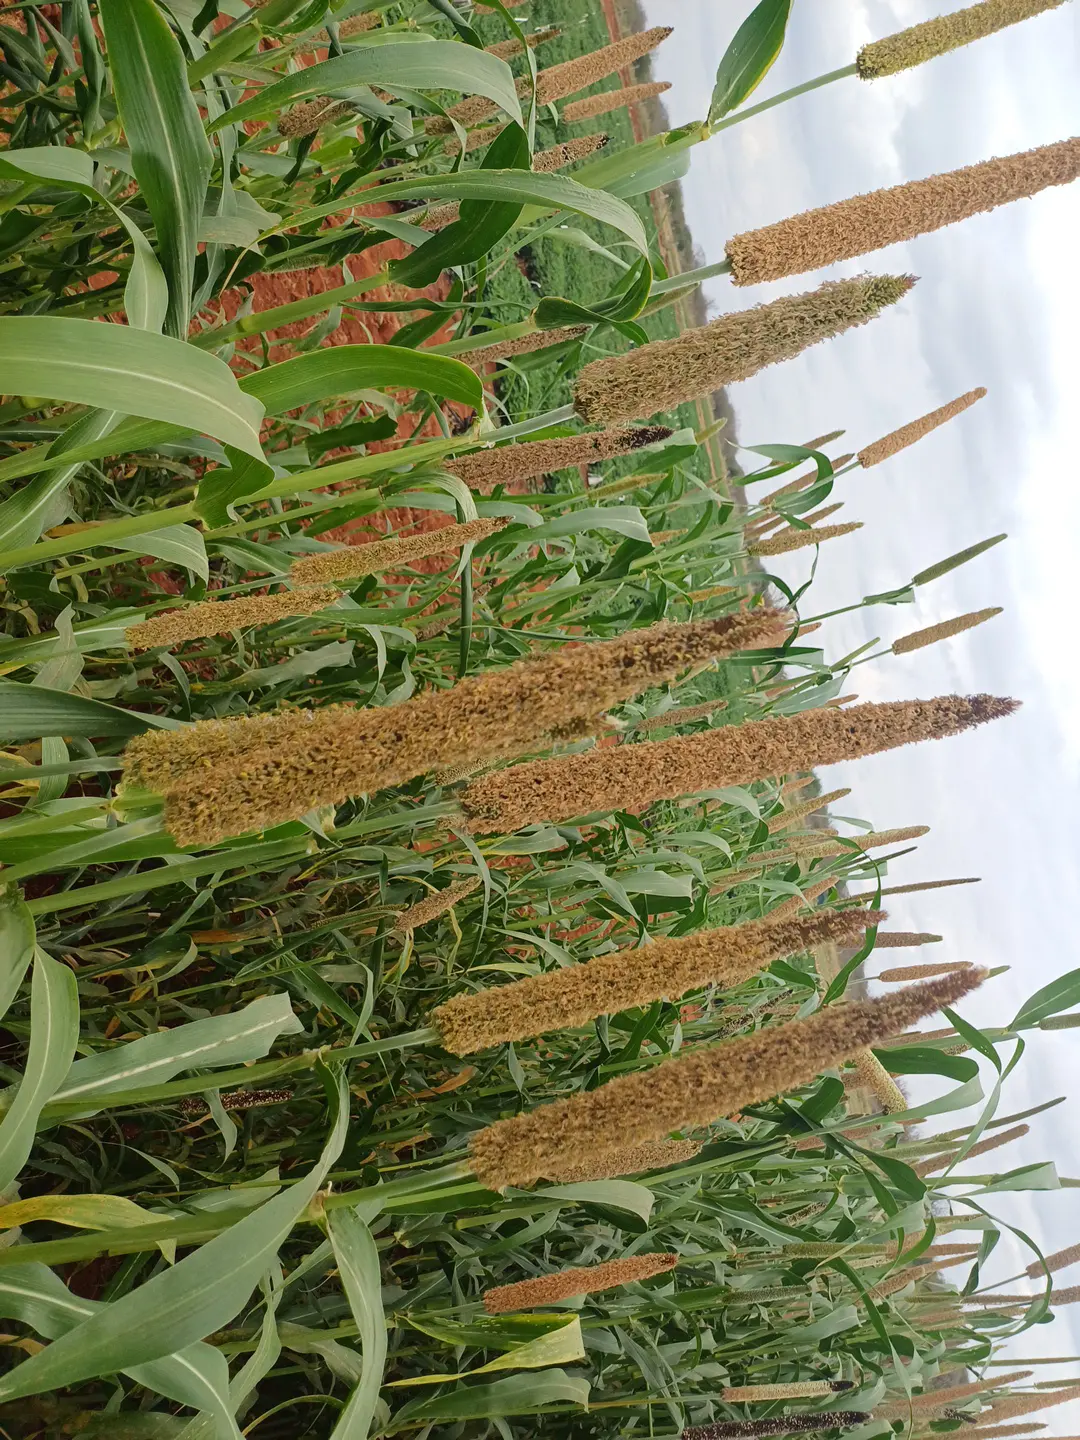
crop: pearl millet
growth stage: filling grain
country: Kenya
